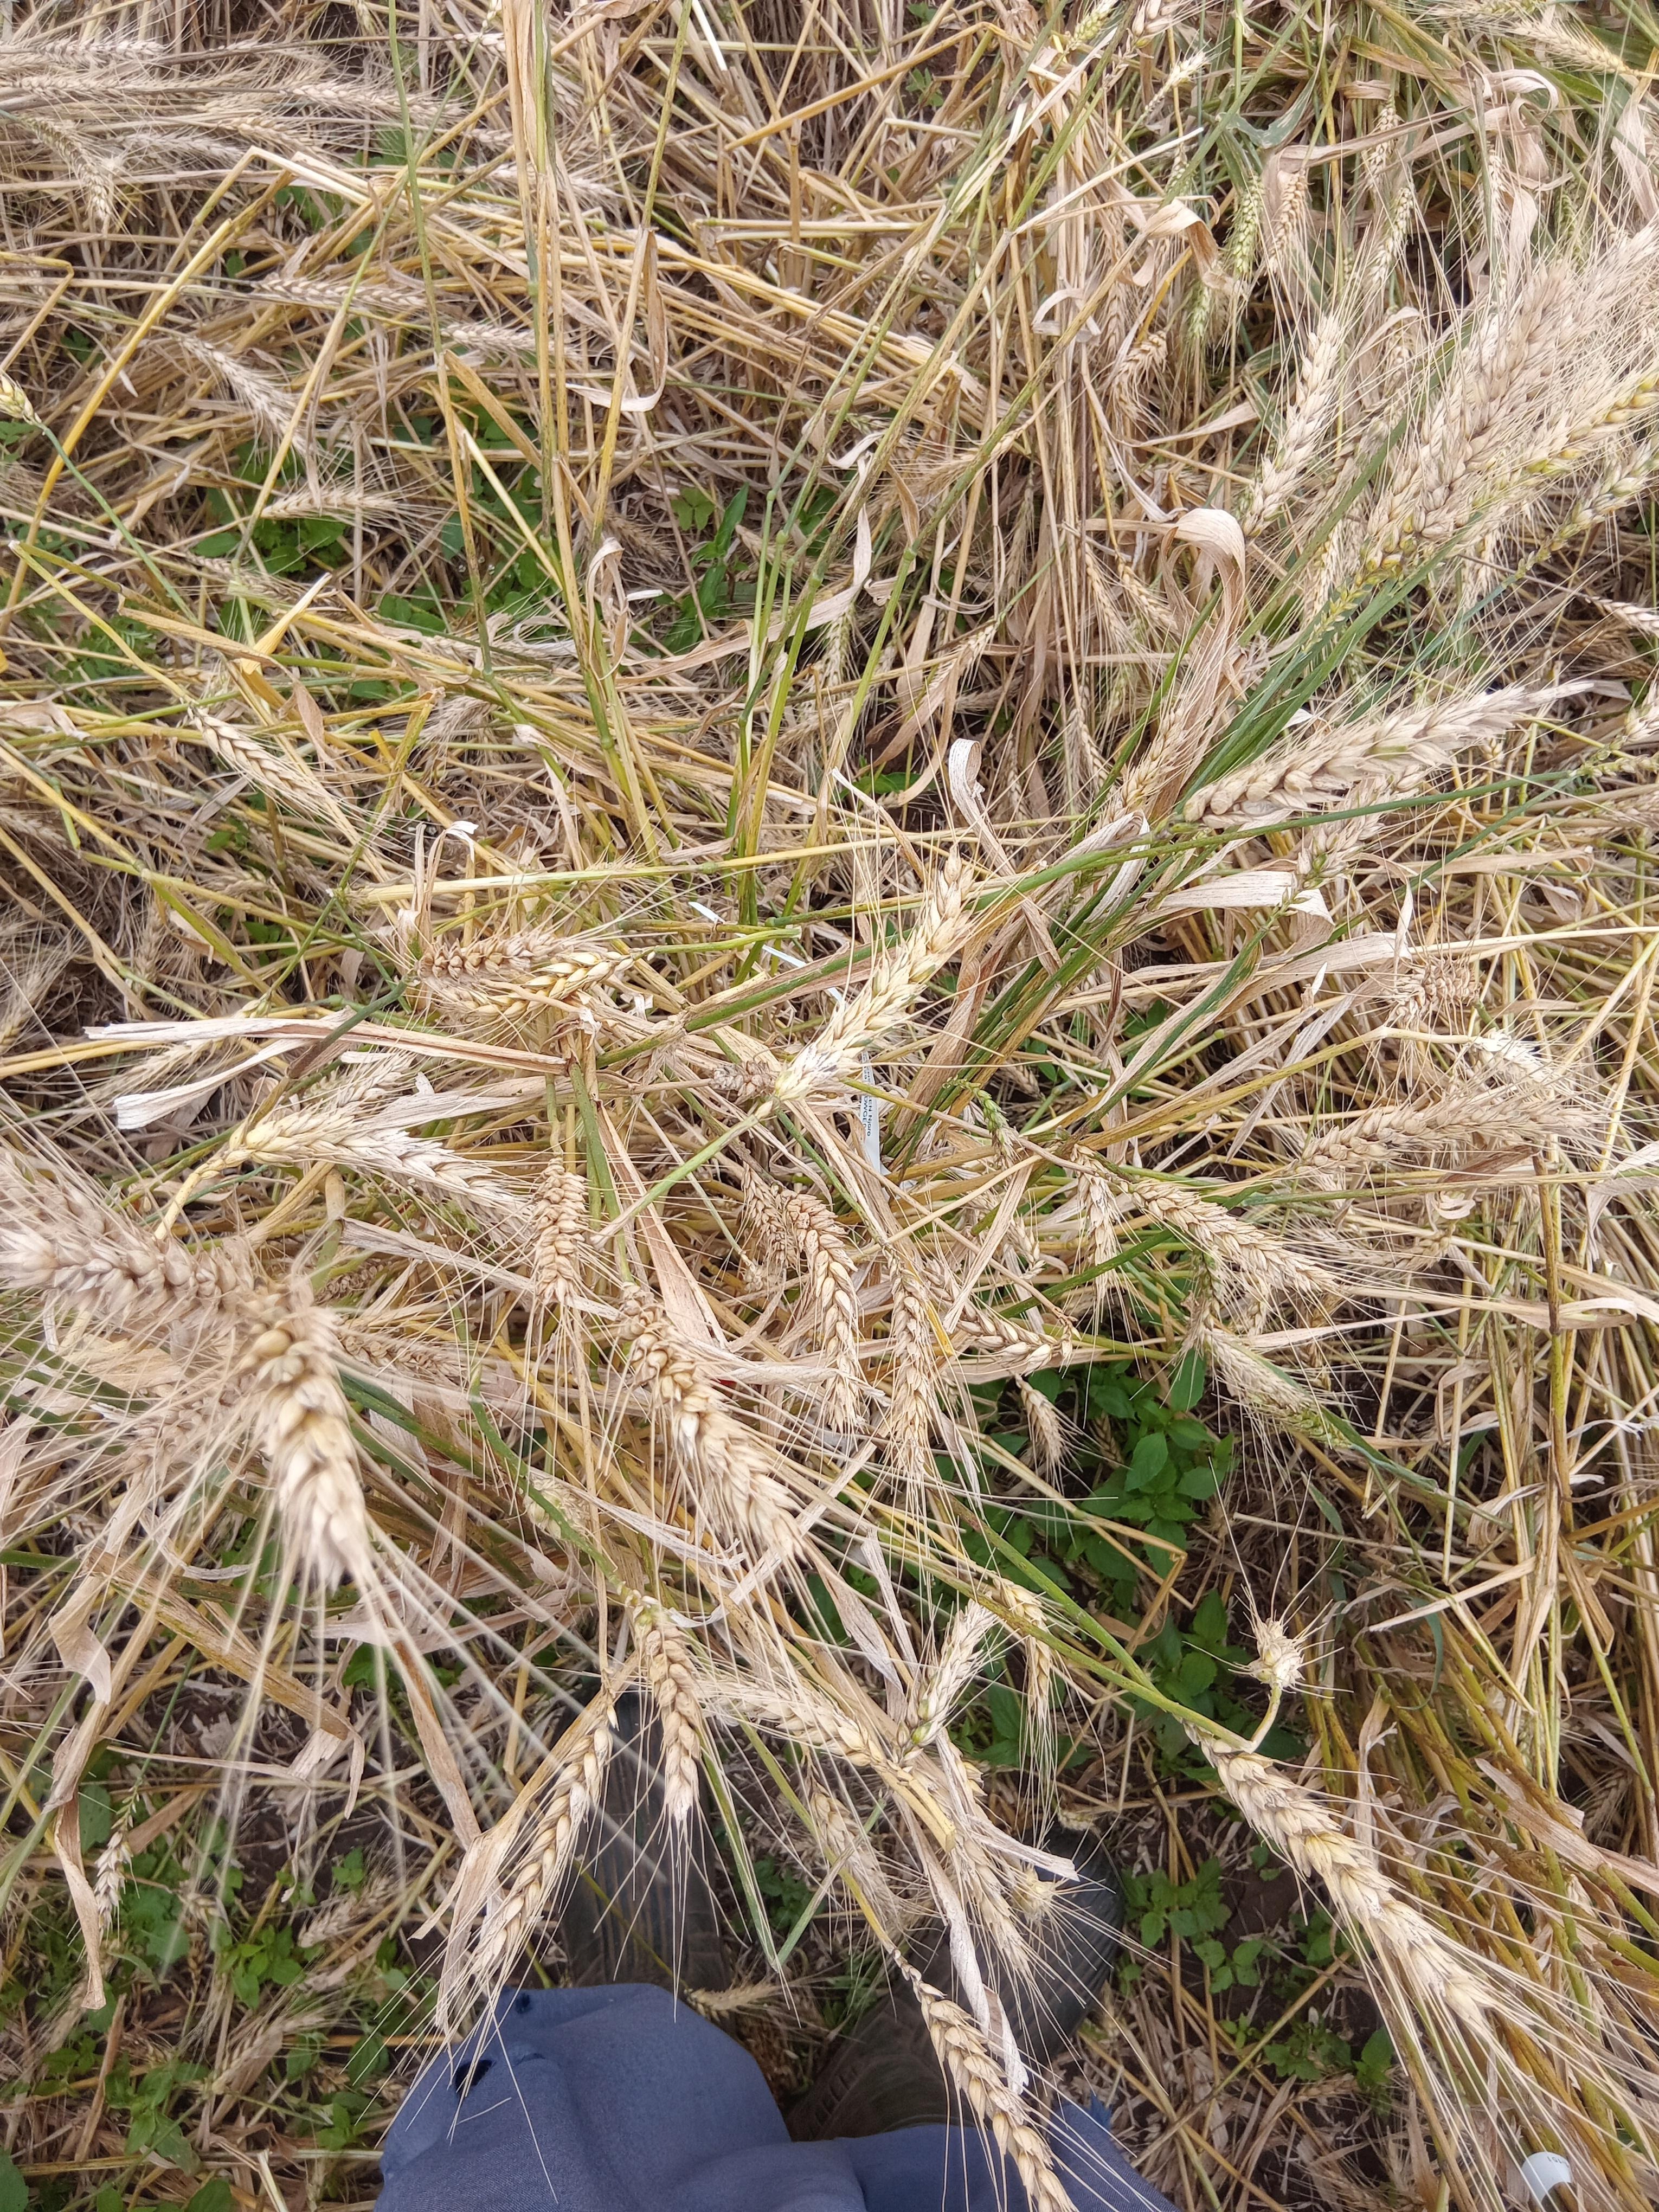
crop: wheat
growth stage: maturity
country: Kenya
